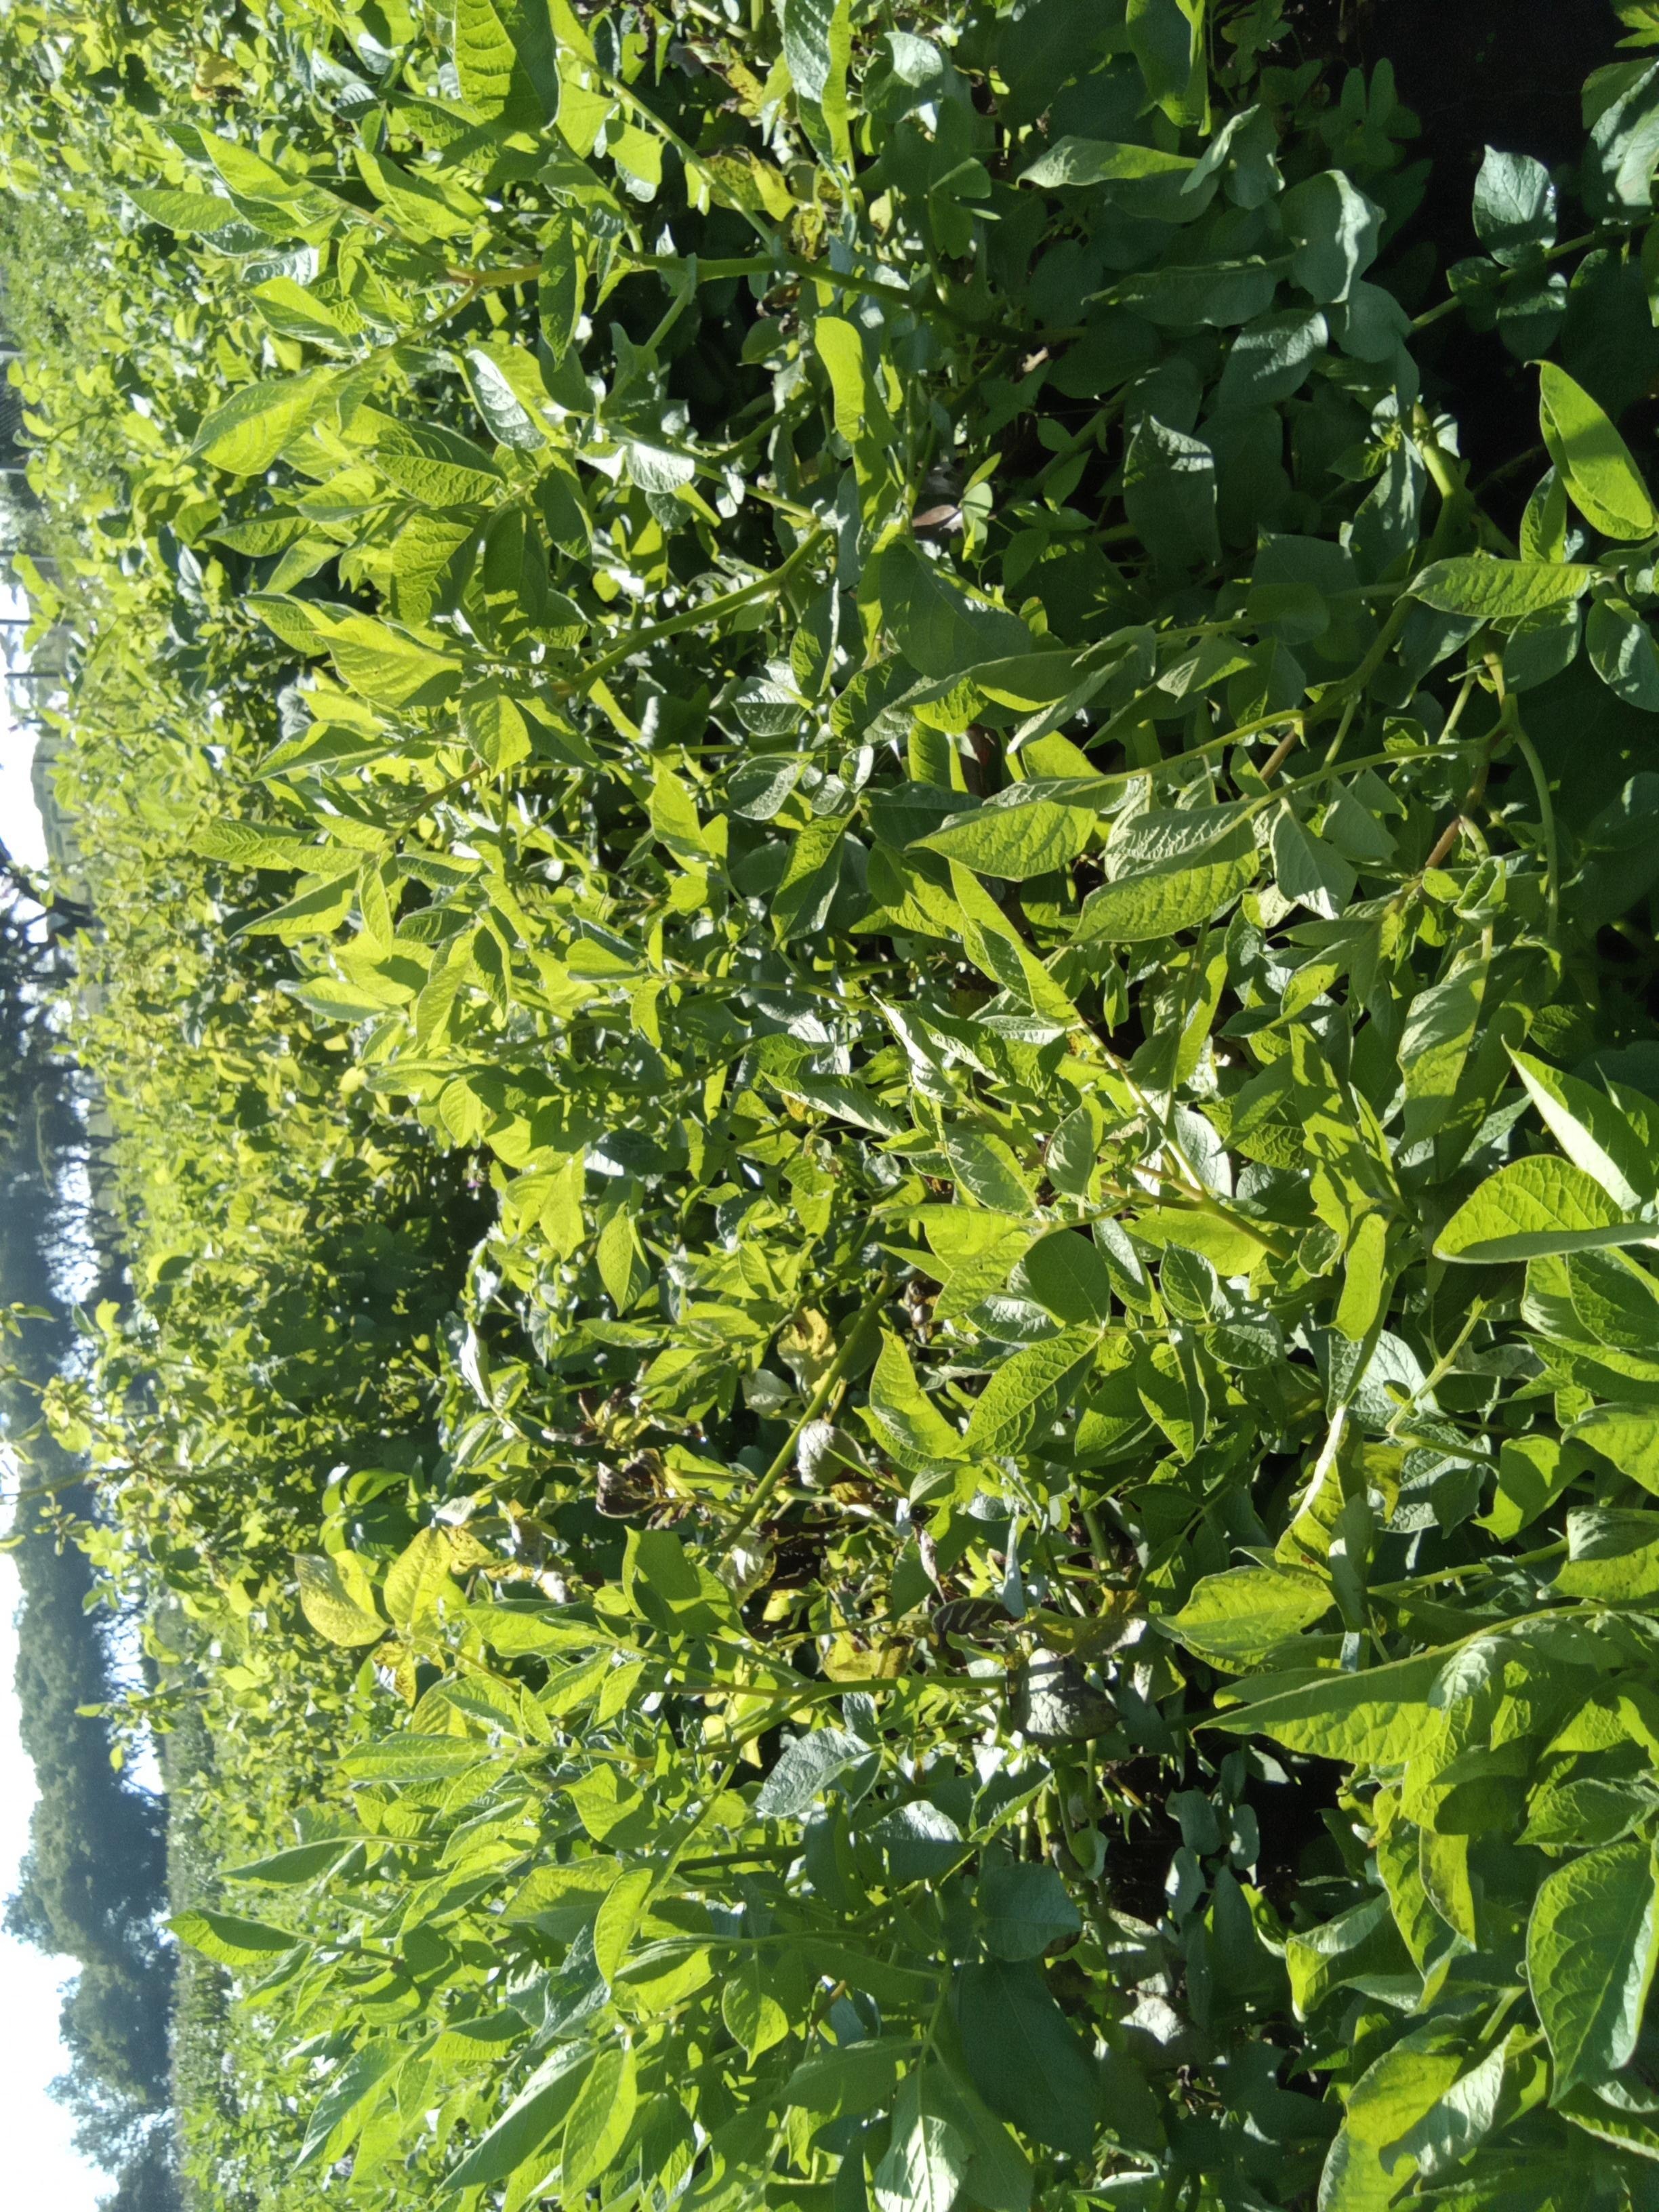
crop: potato
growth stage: vegetative
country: Kenya
